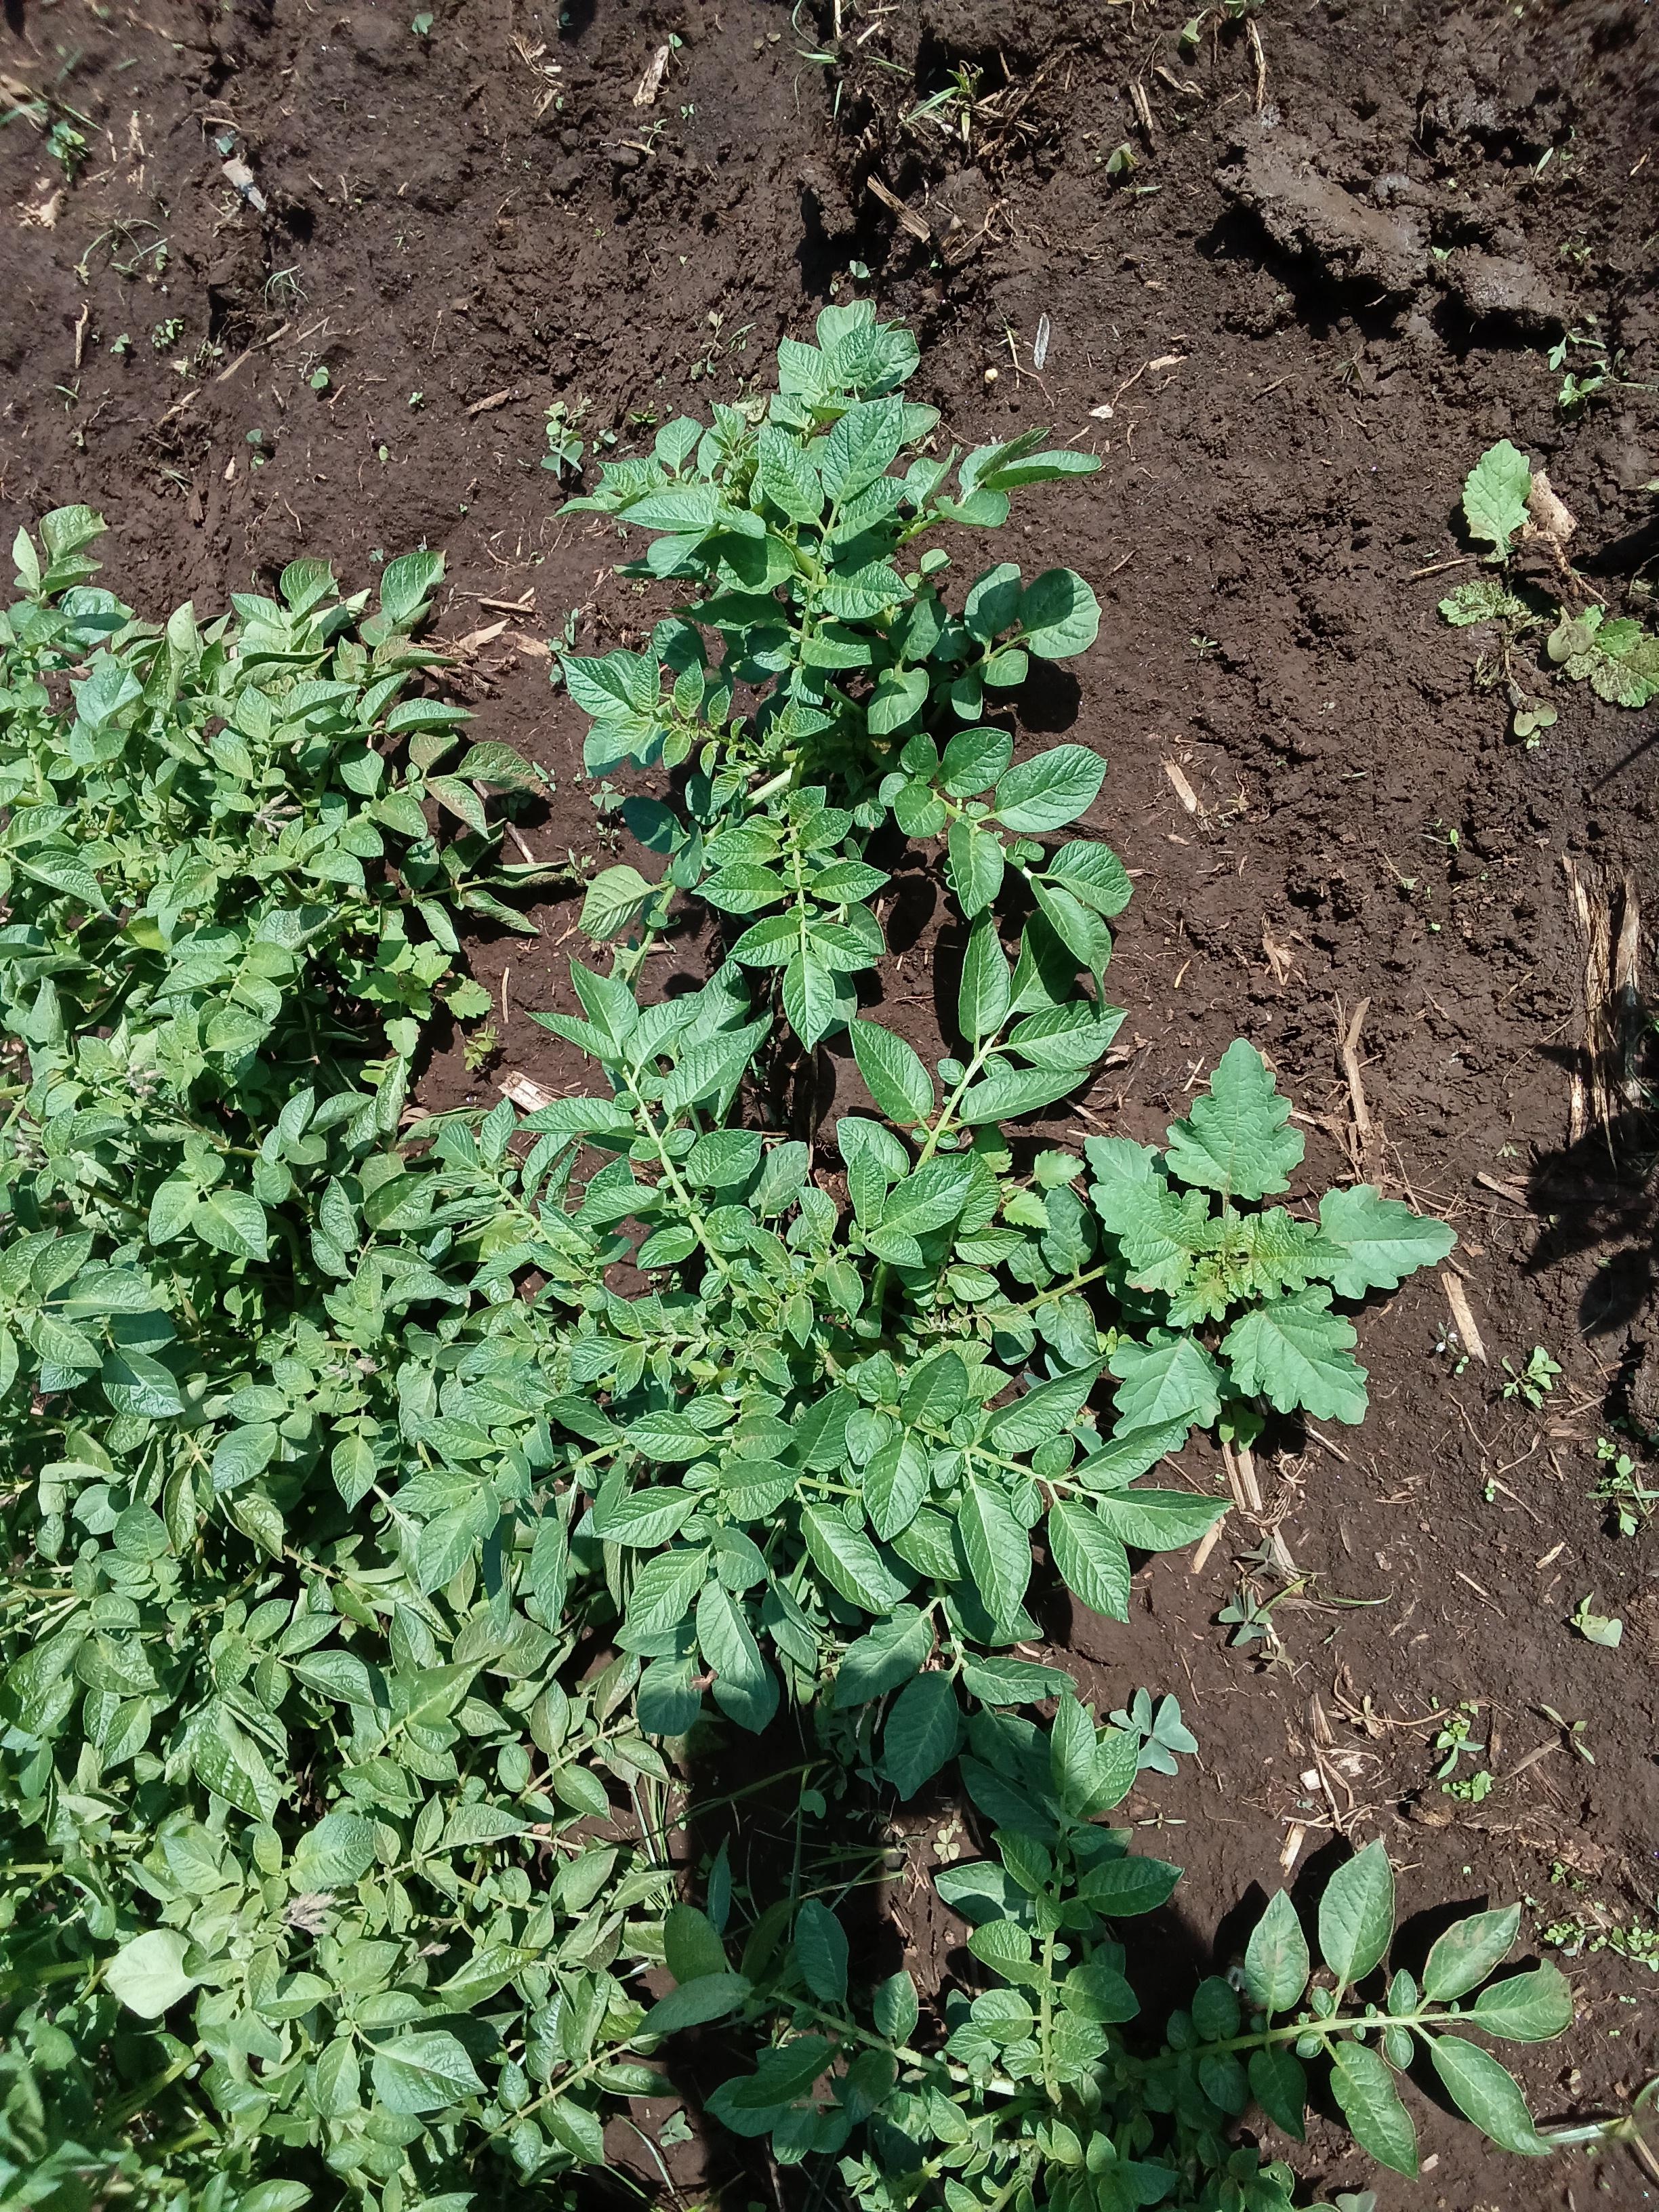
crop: potato
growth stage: vegetative
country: Kenya
